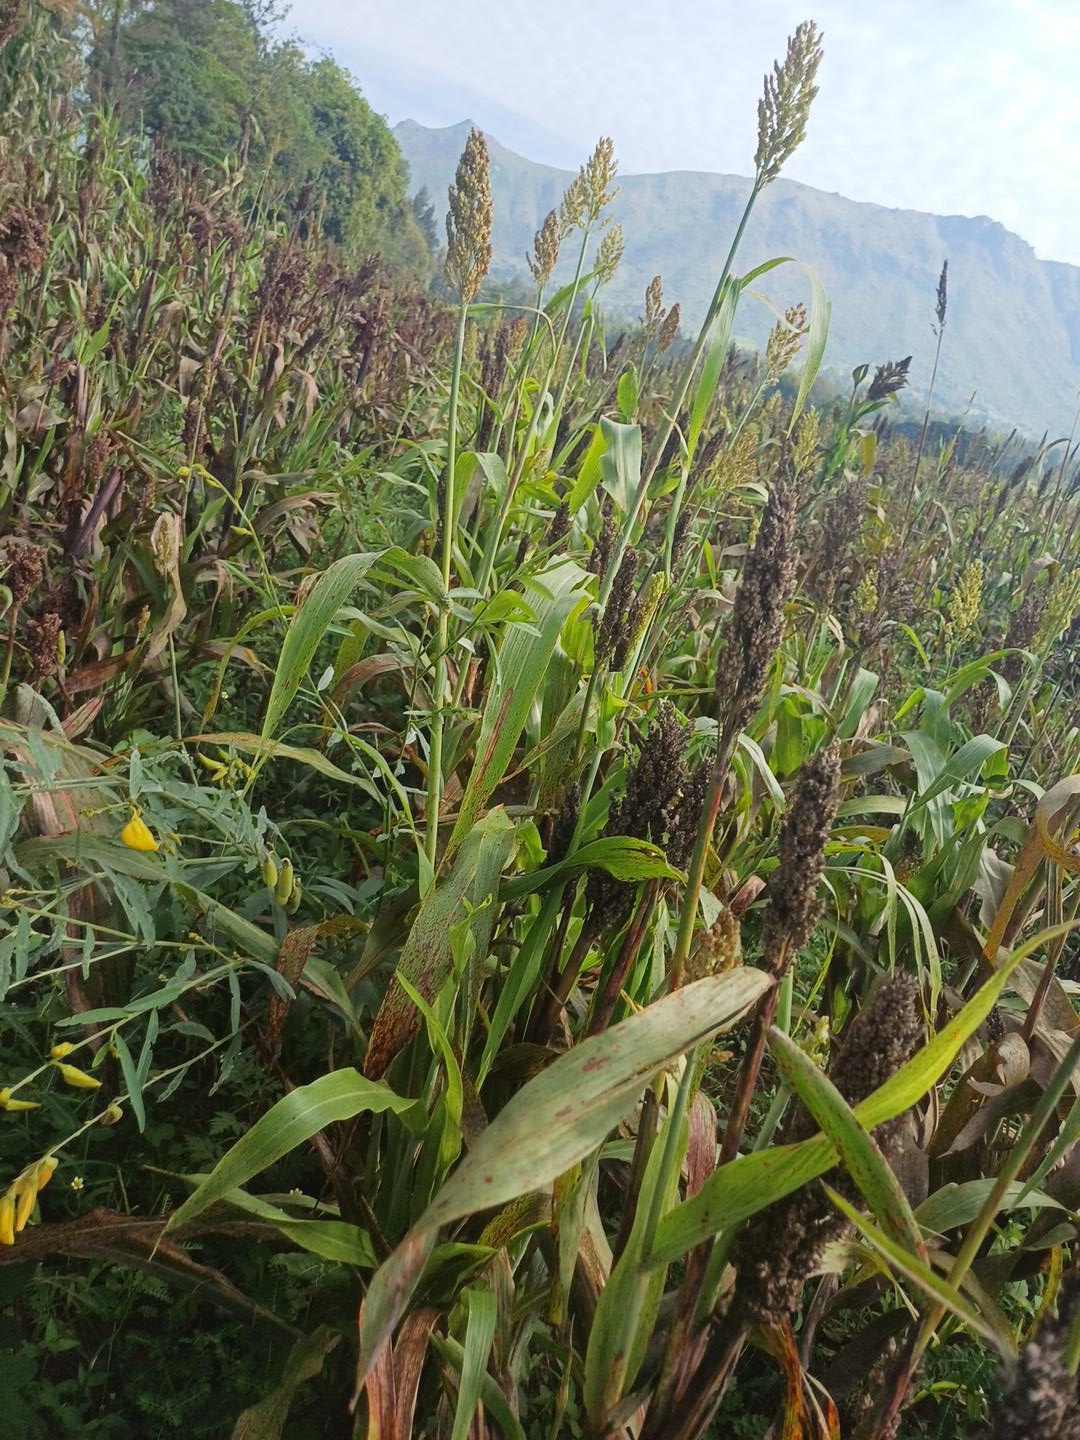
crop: sorghum
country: Kenya
